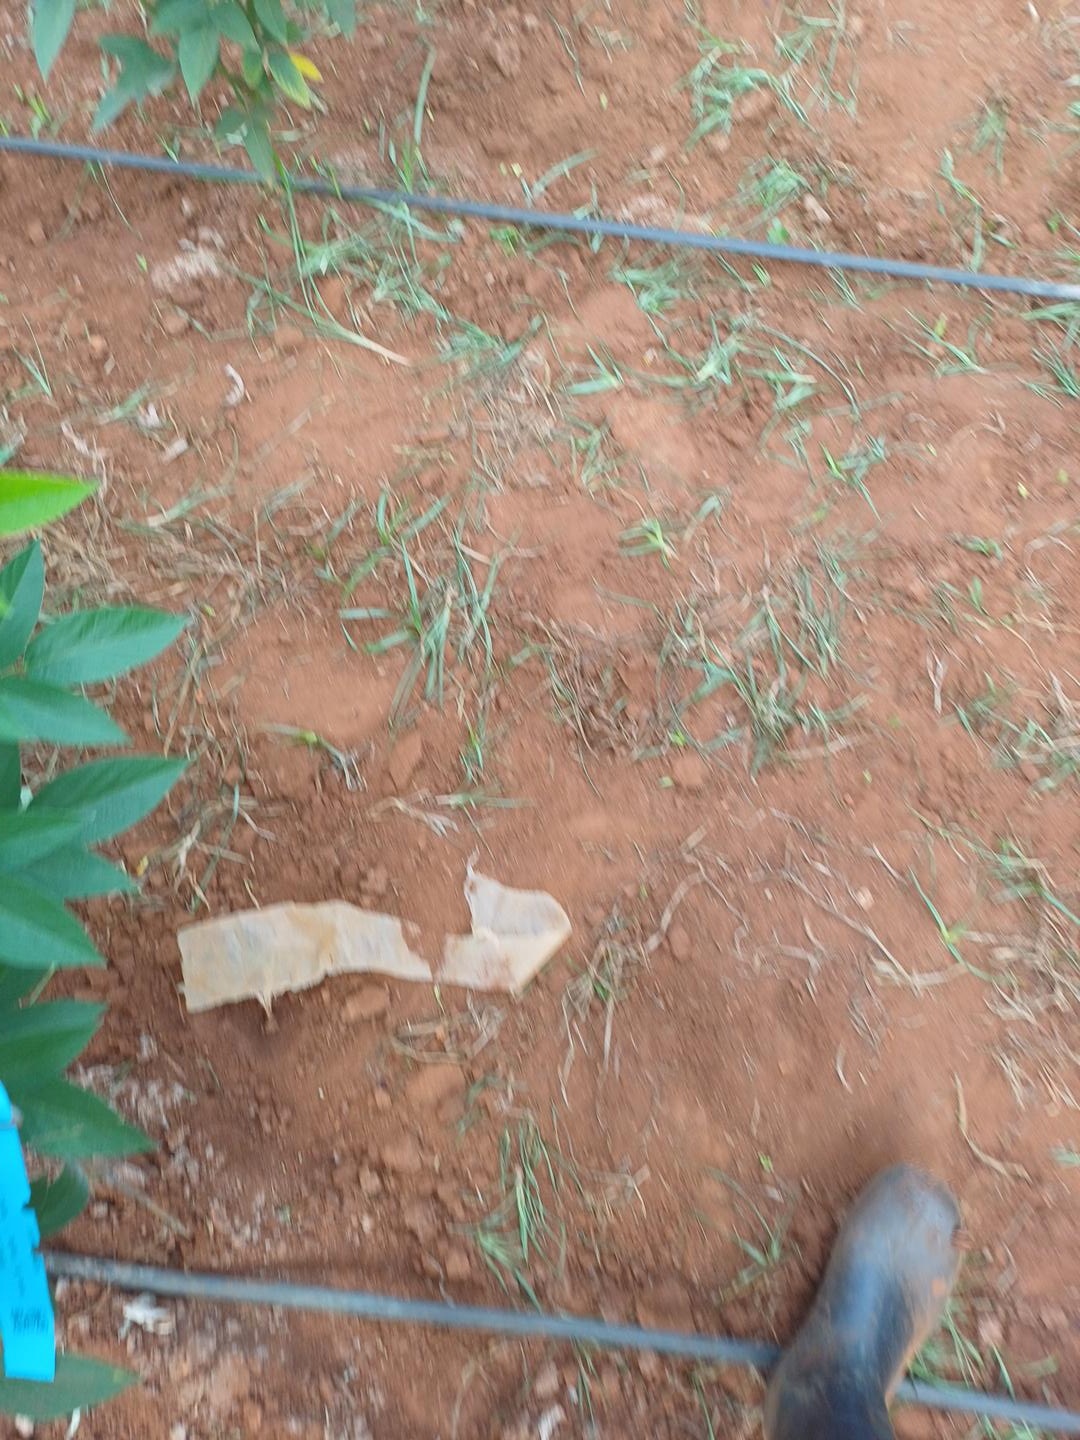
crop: pigeonpea
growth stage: flowering
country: Kenya
